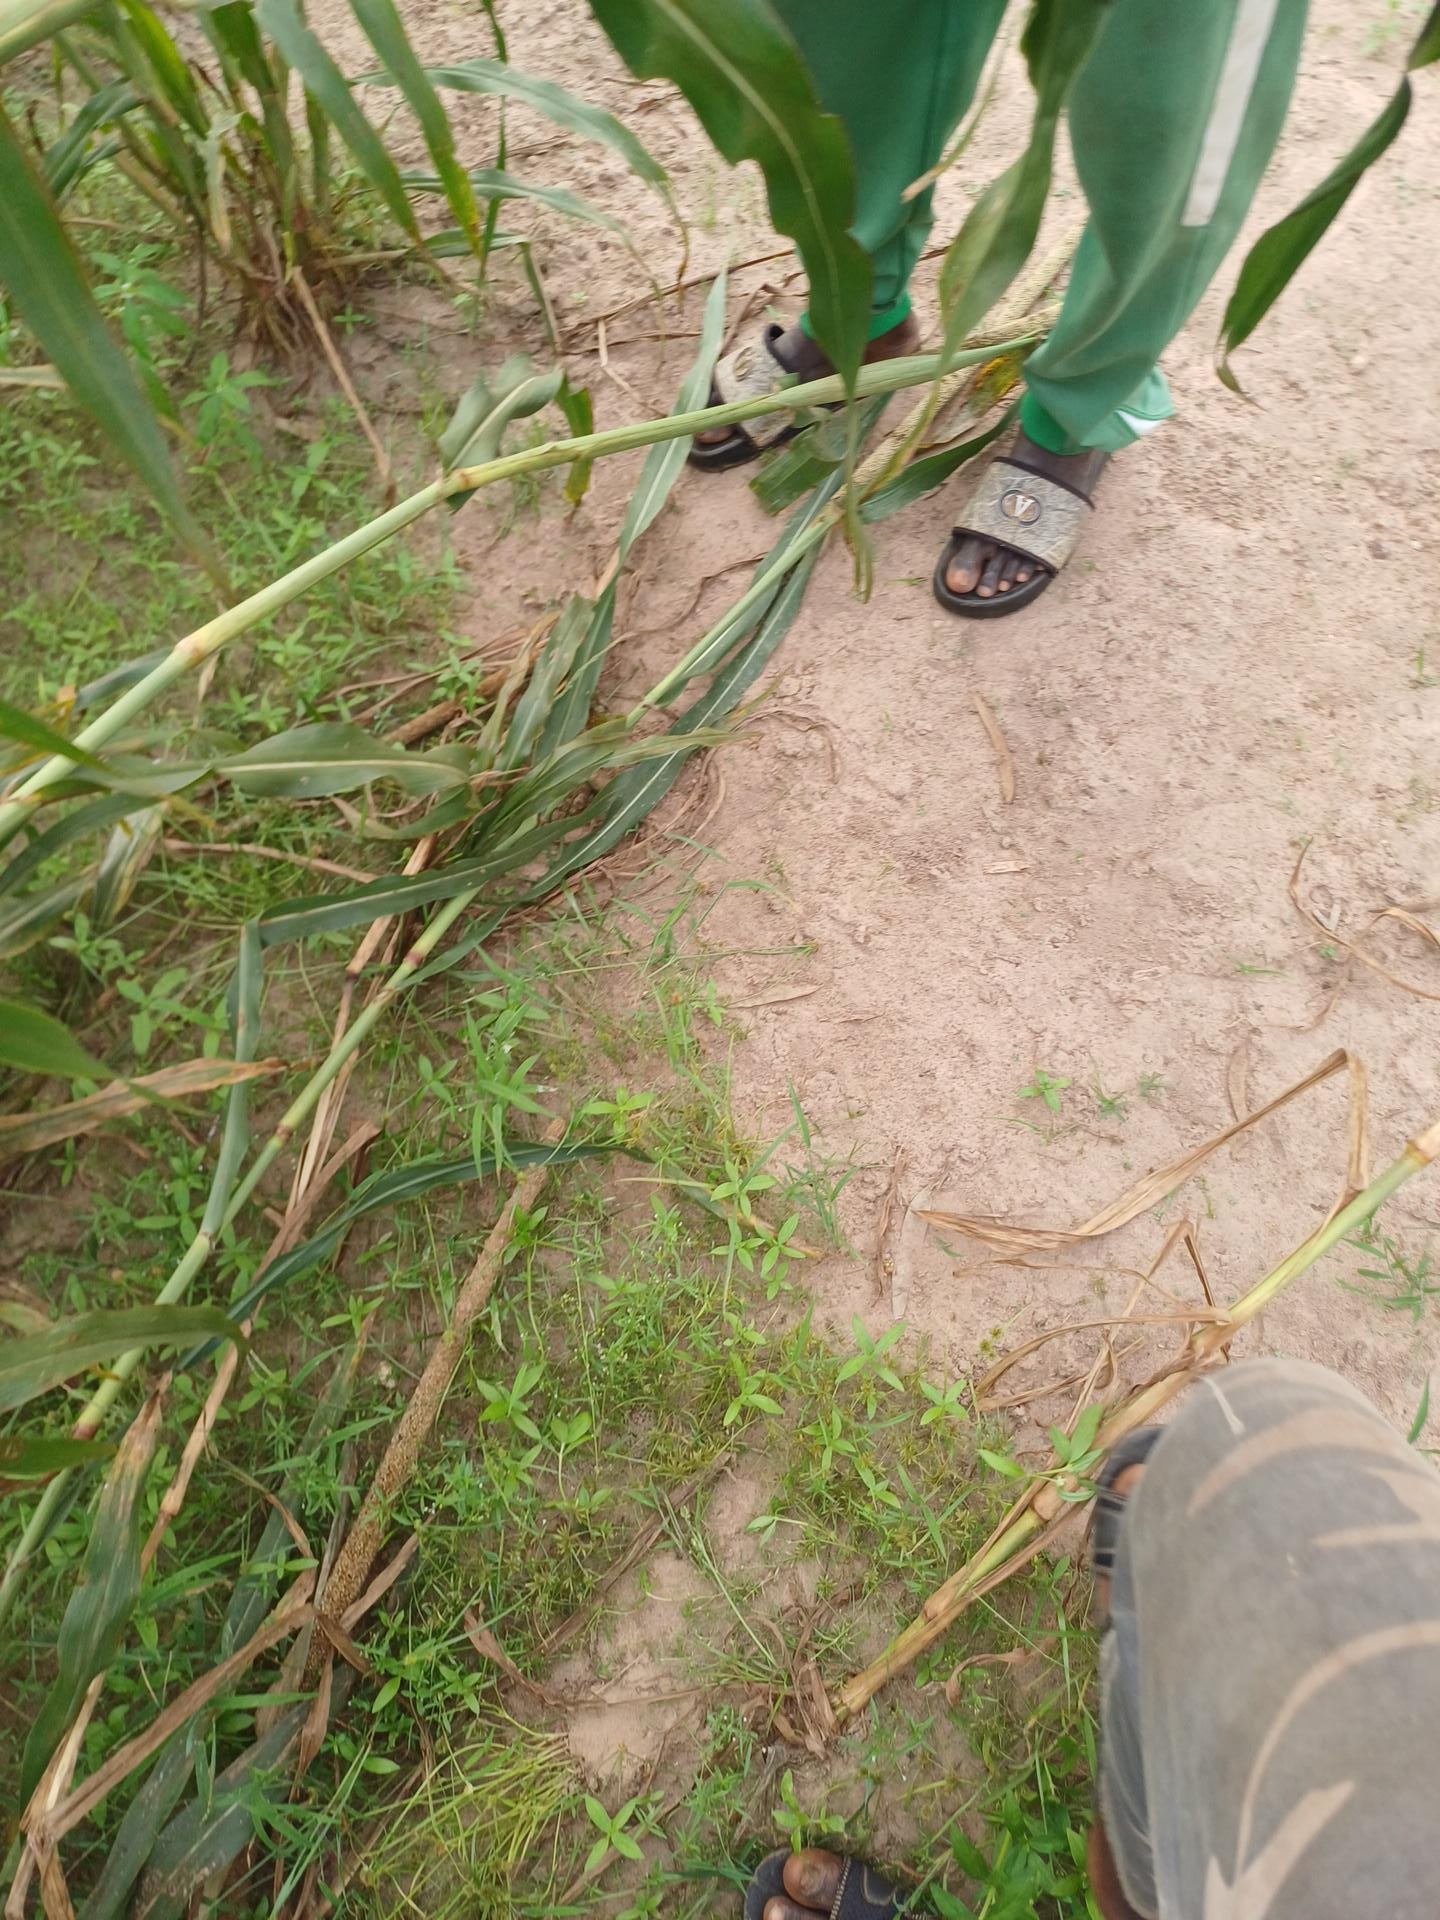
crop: pearl millet
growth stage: filling grain
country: Senegal
